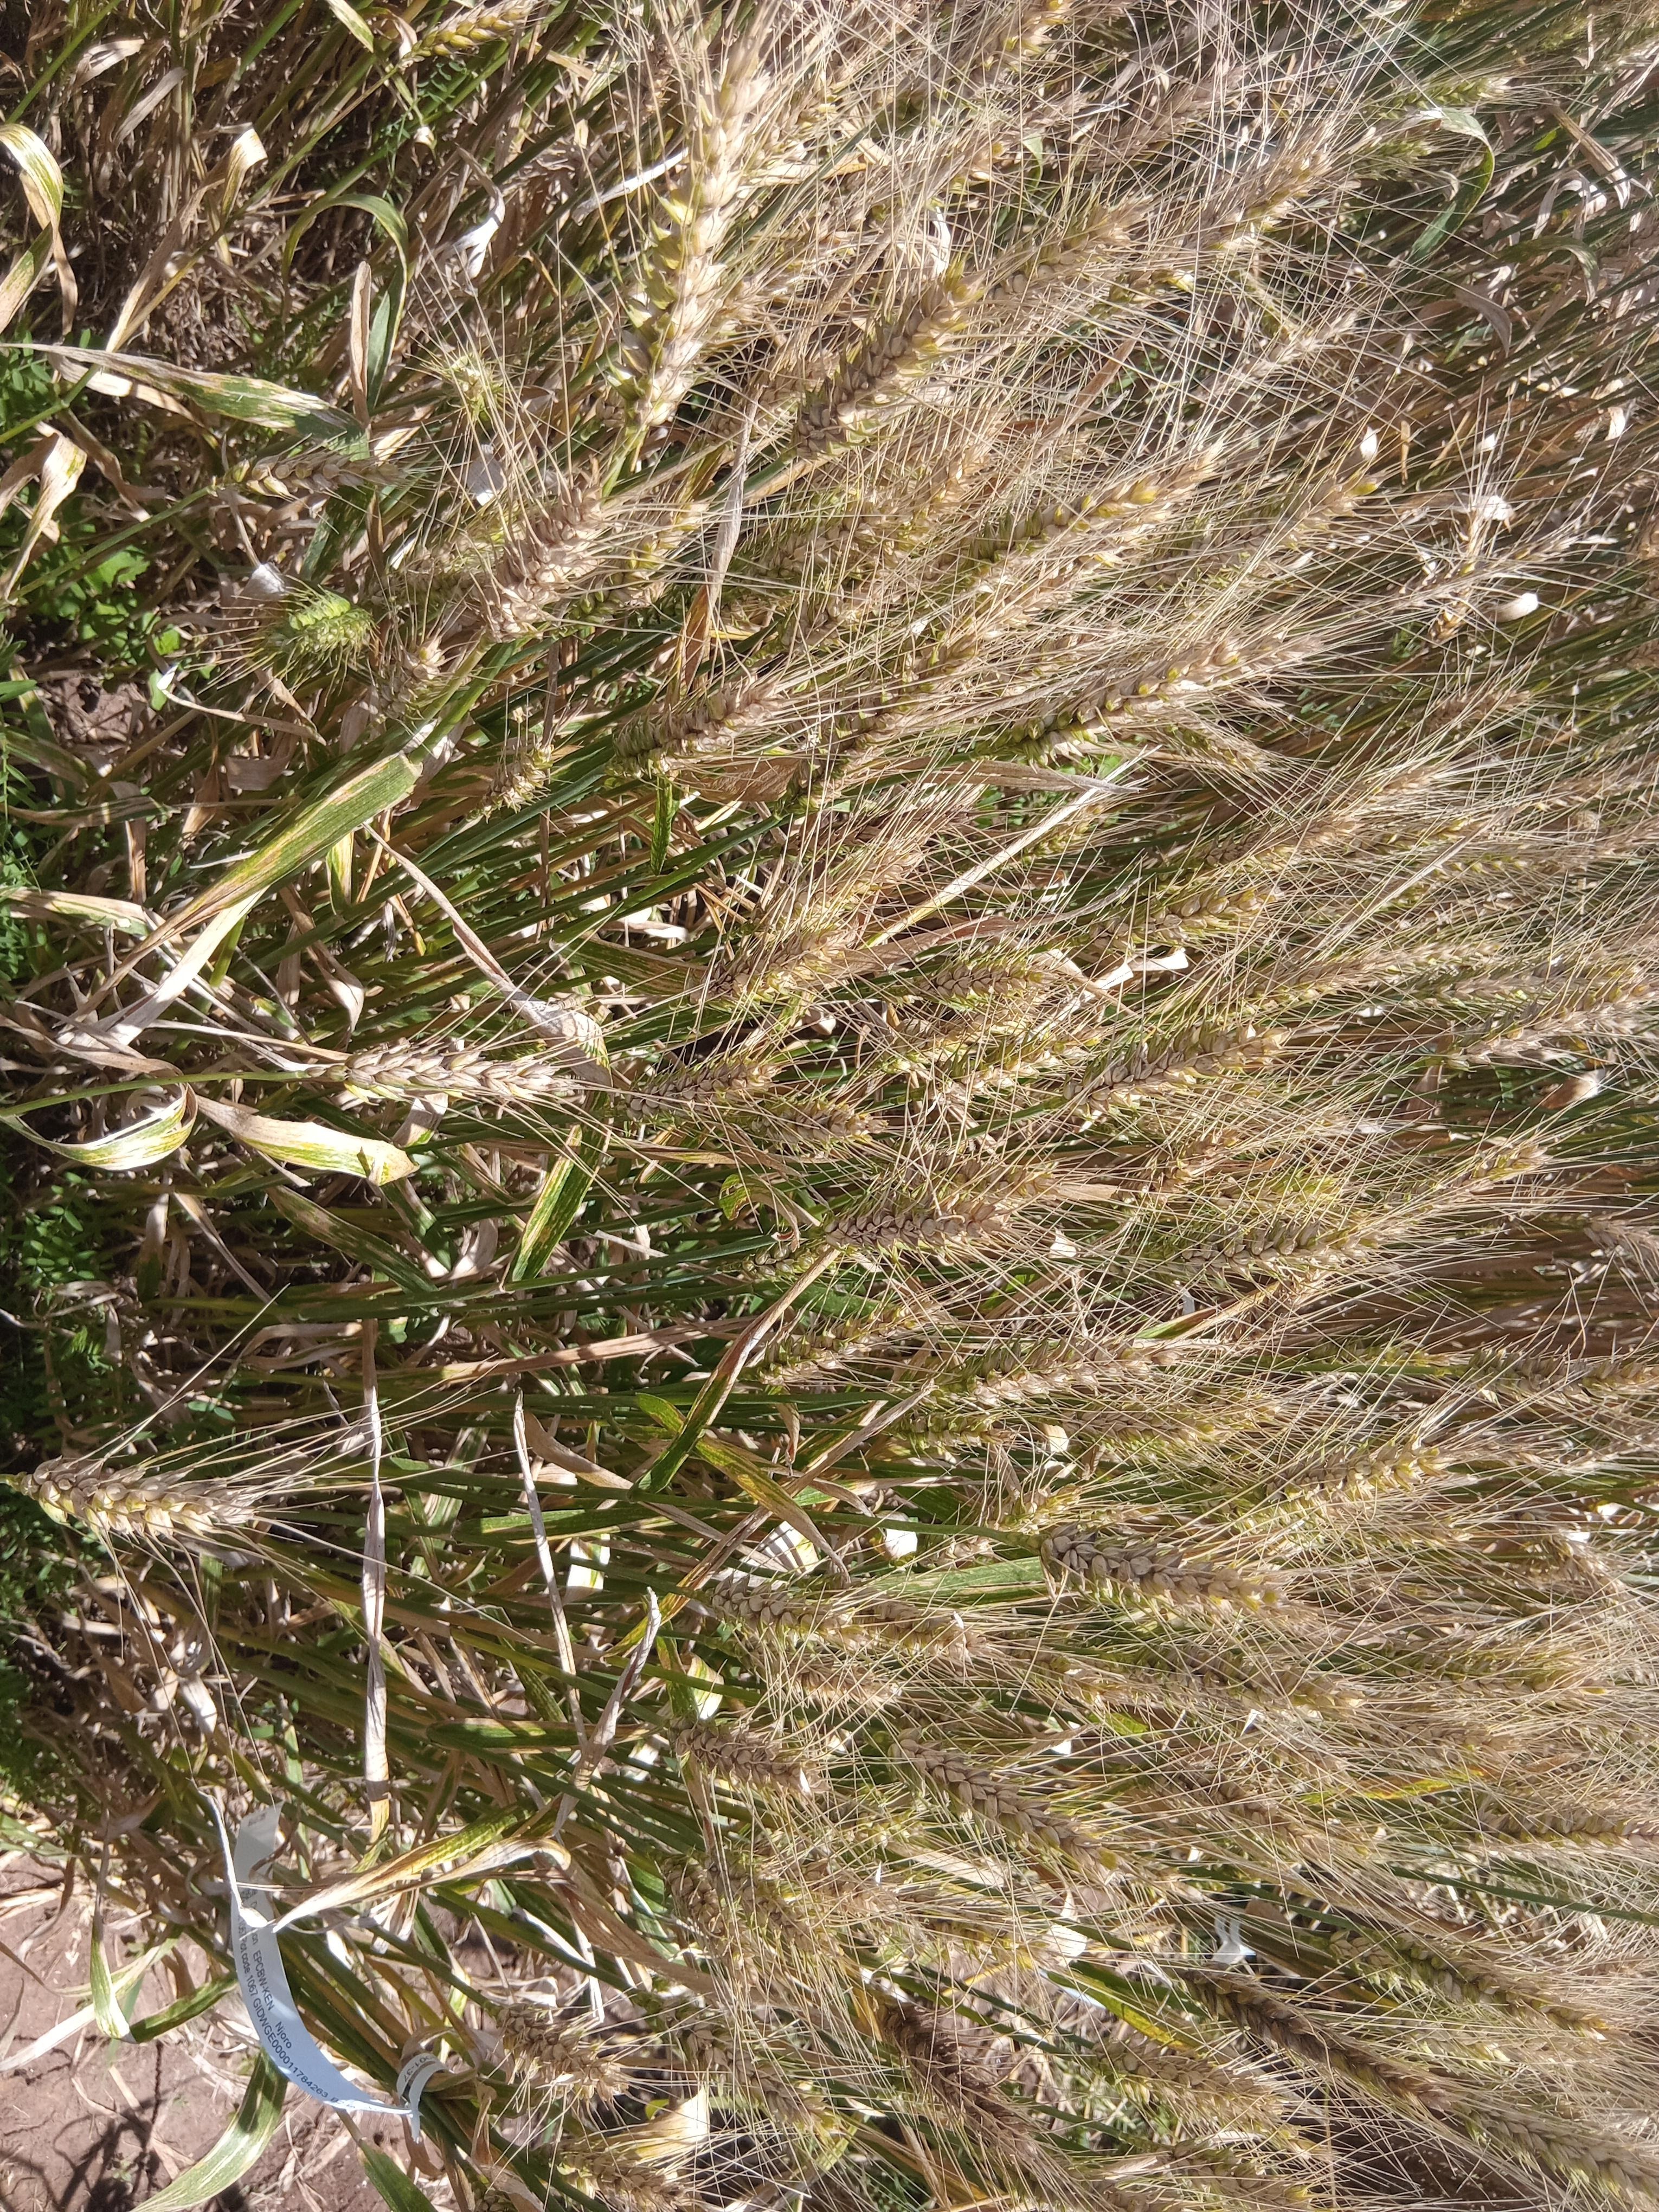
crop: wheat
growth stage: maturity
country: Kenya
